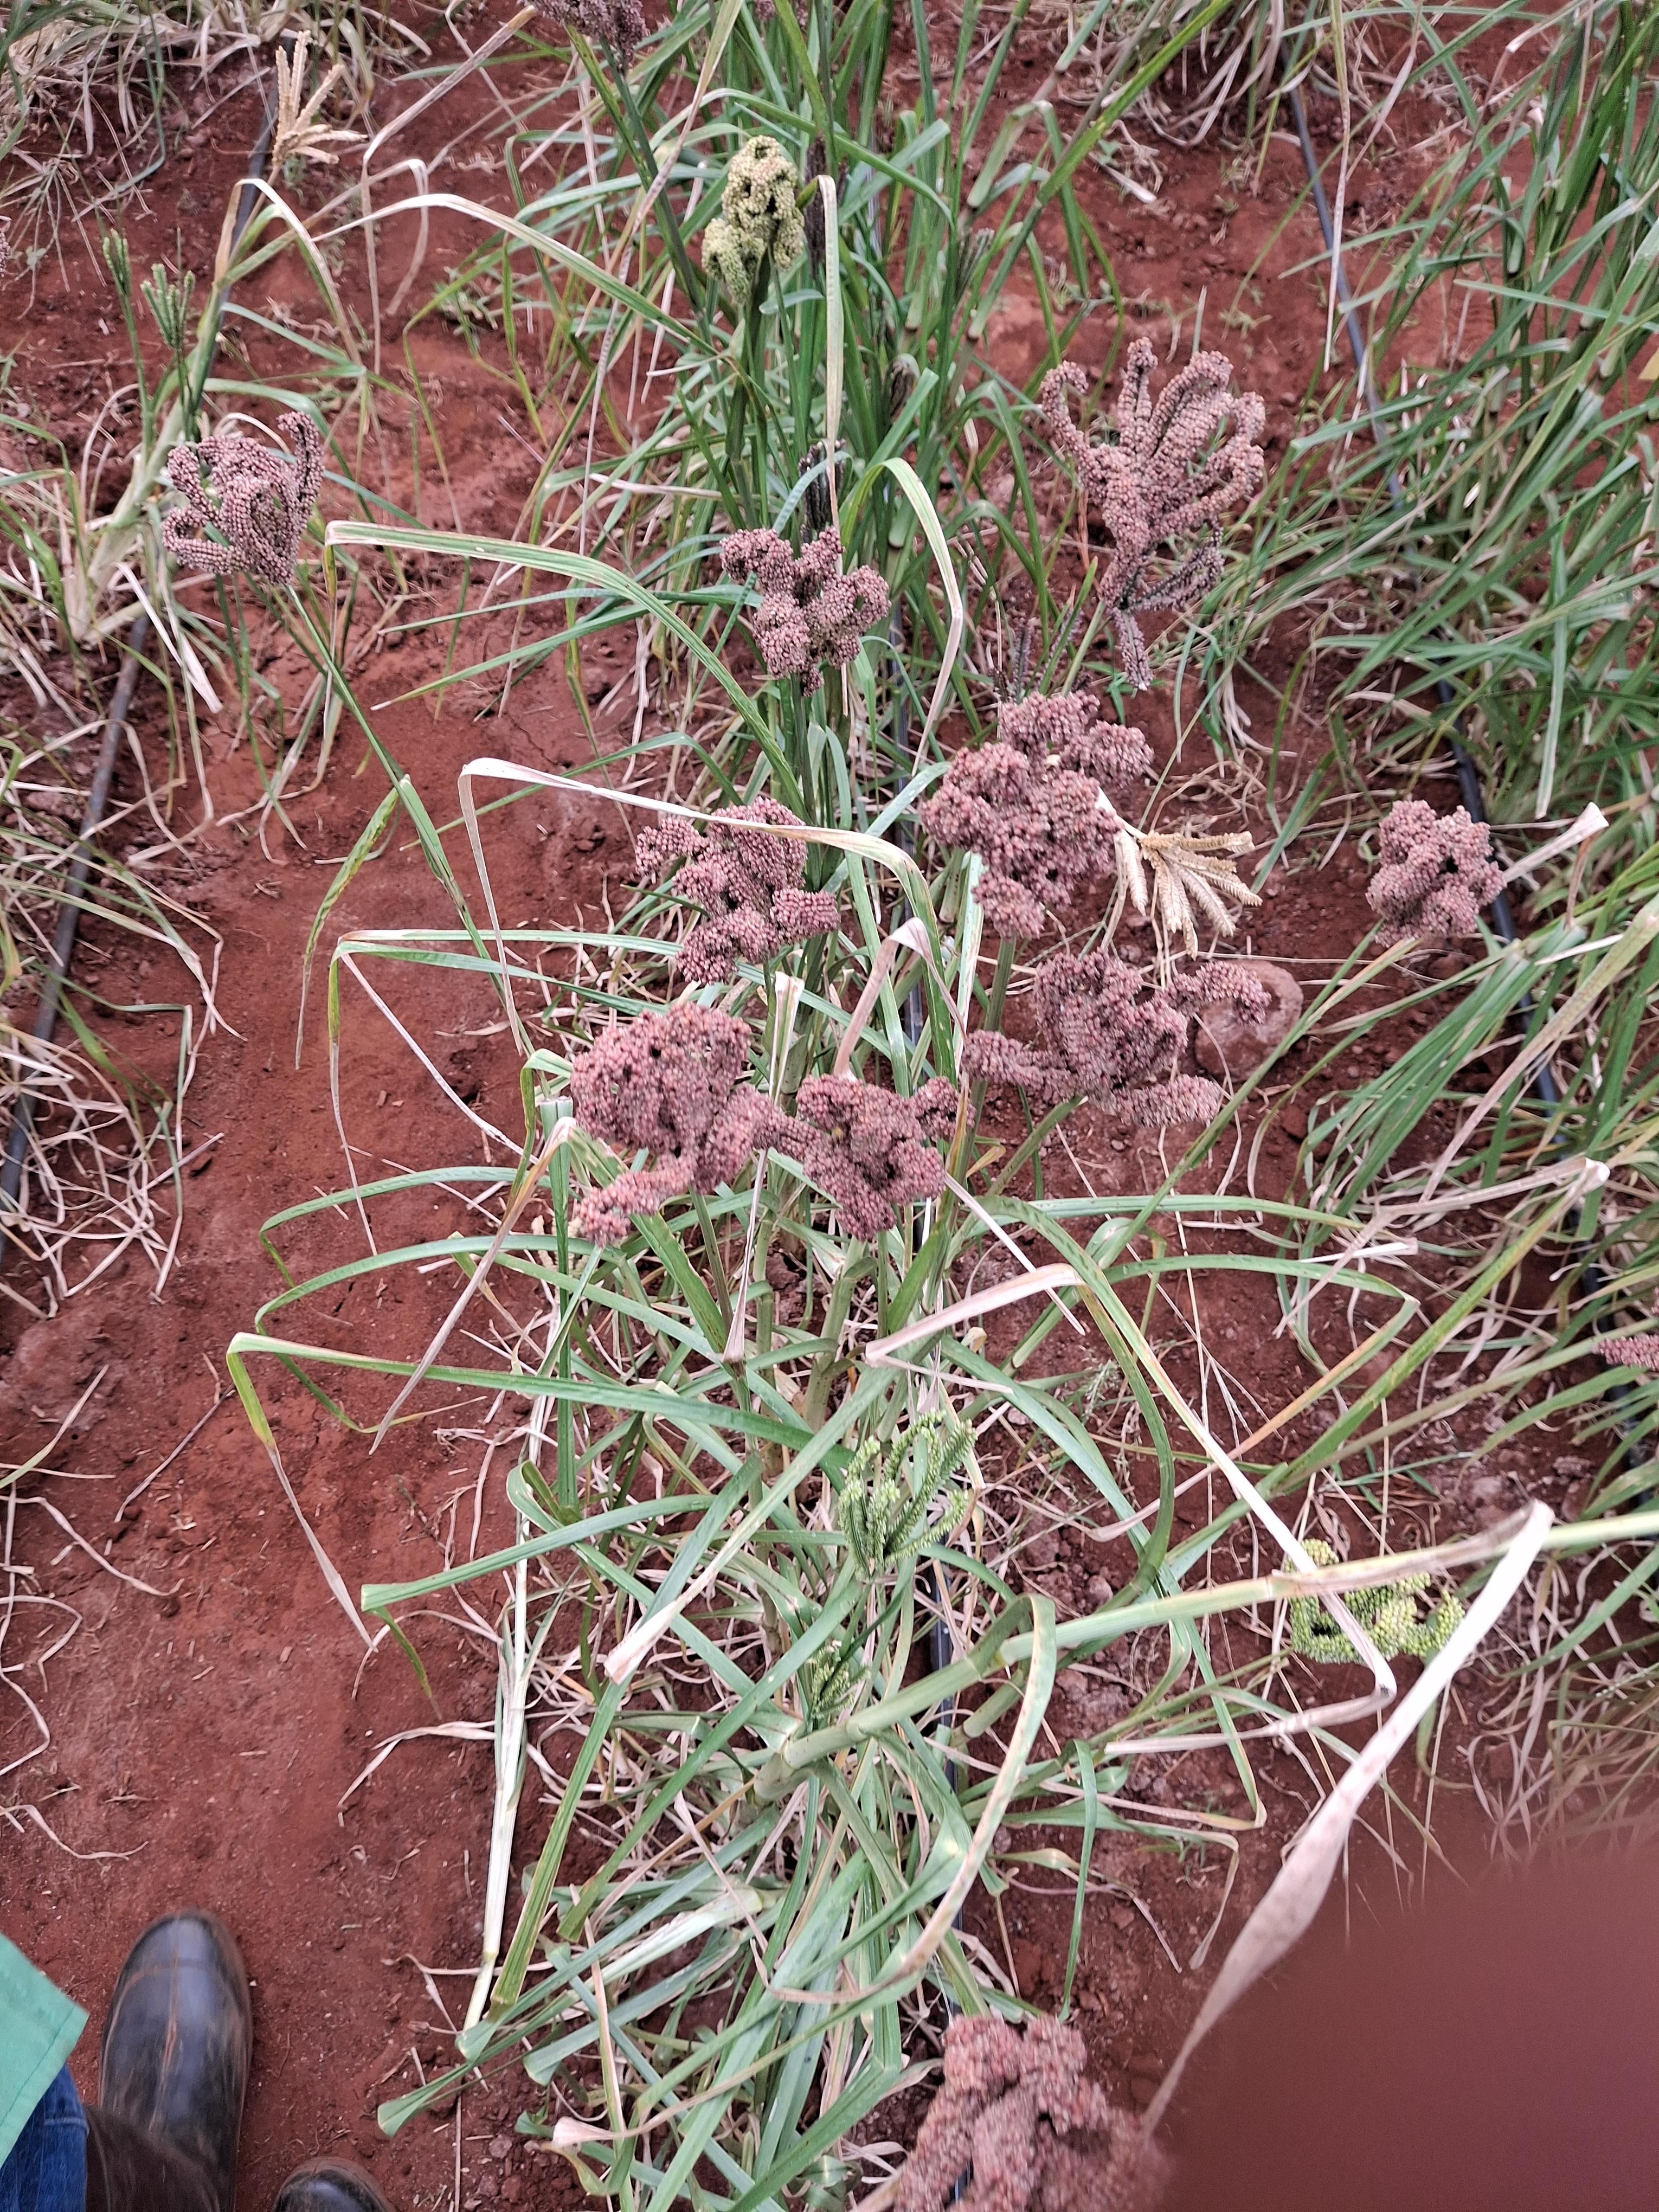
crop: finger millet
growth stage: filling grain
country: Kenya
